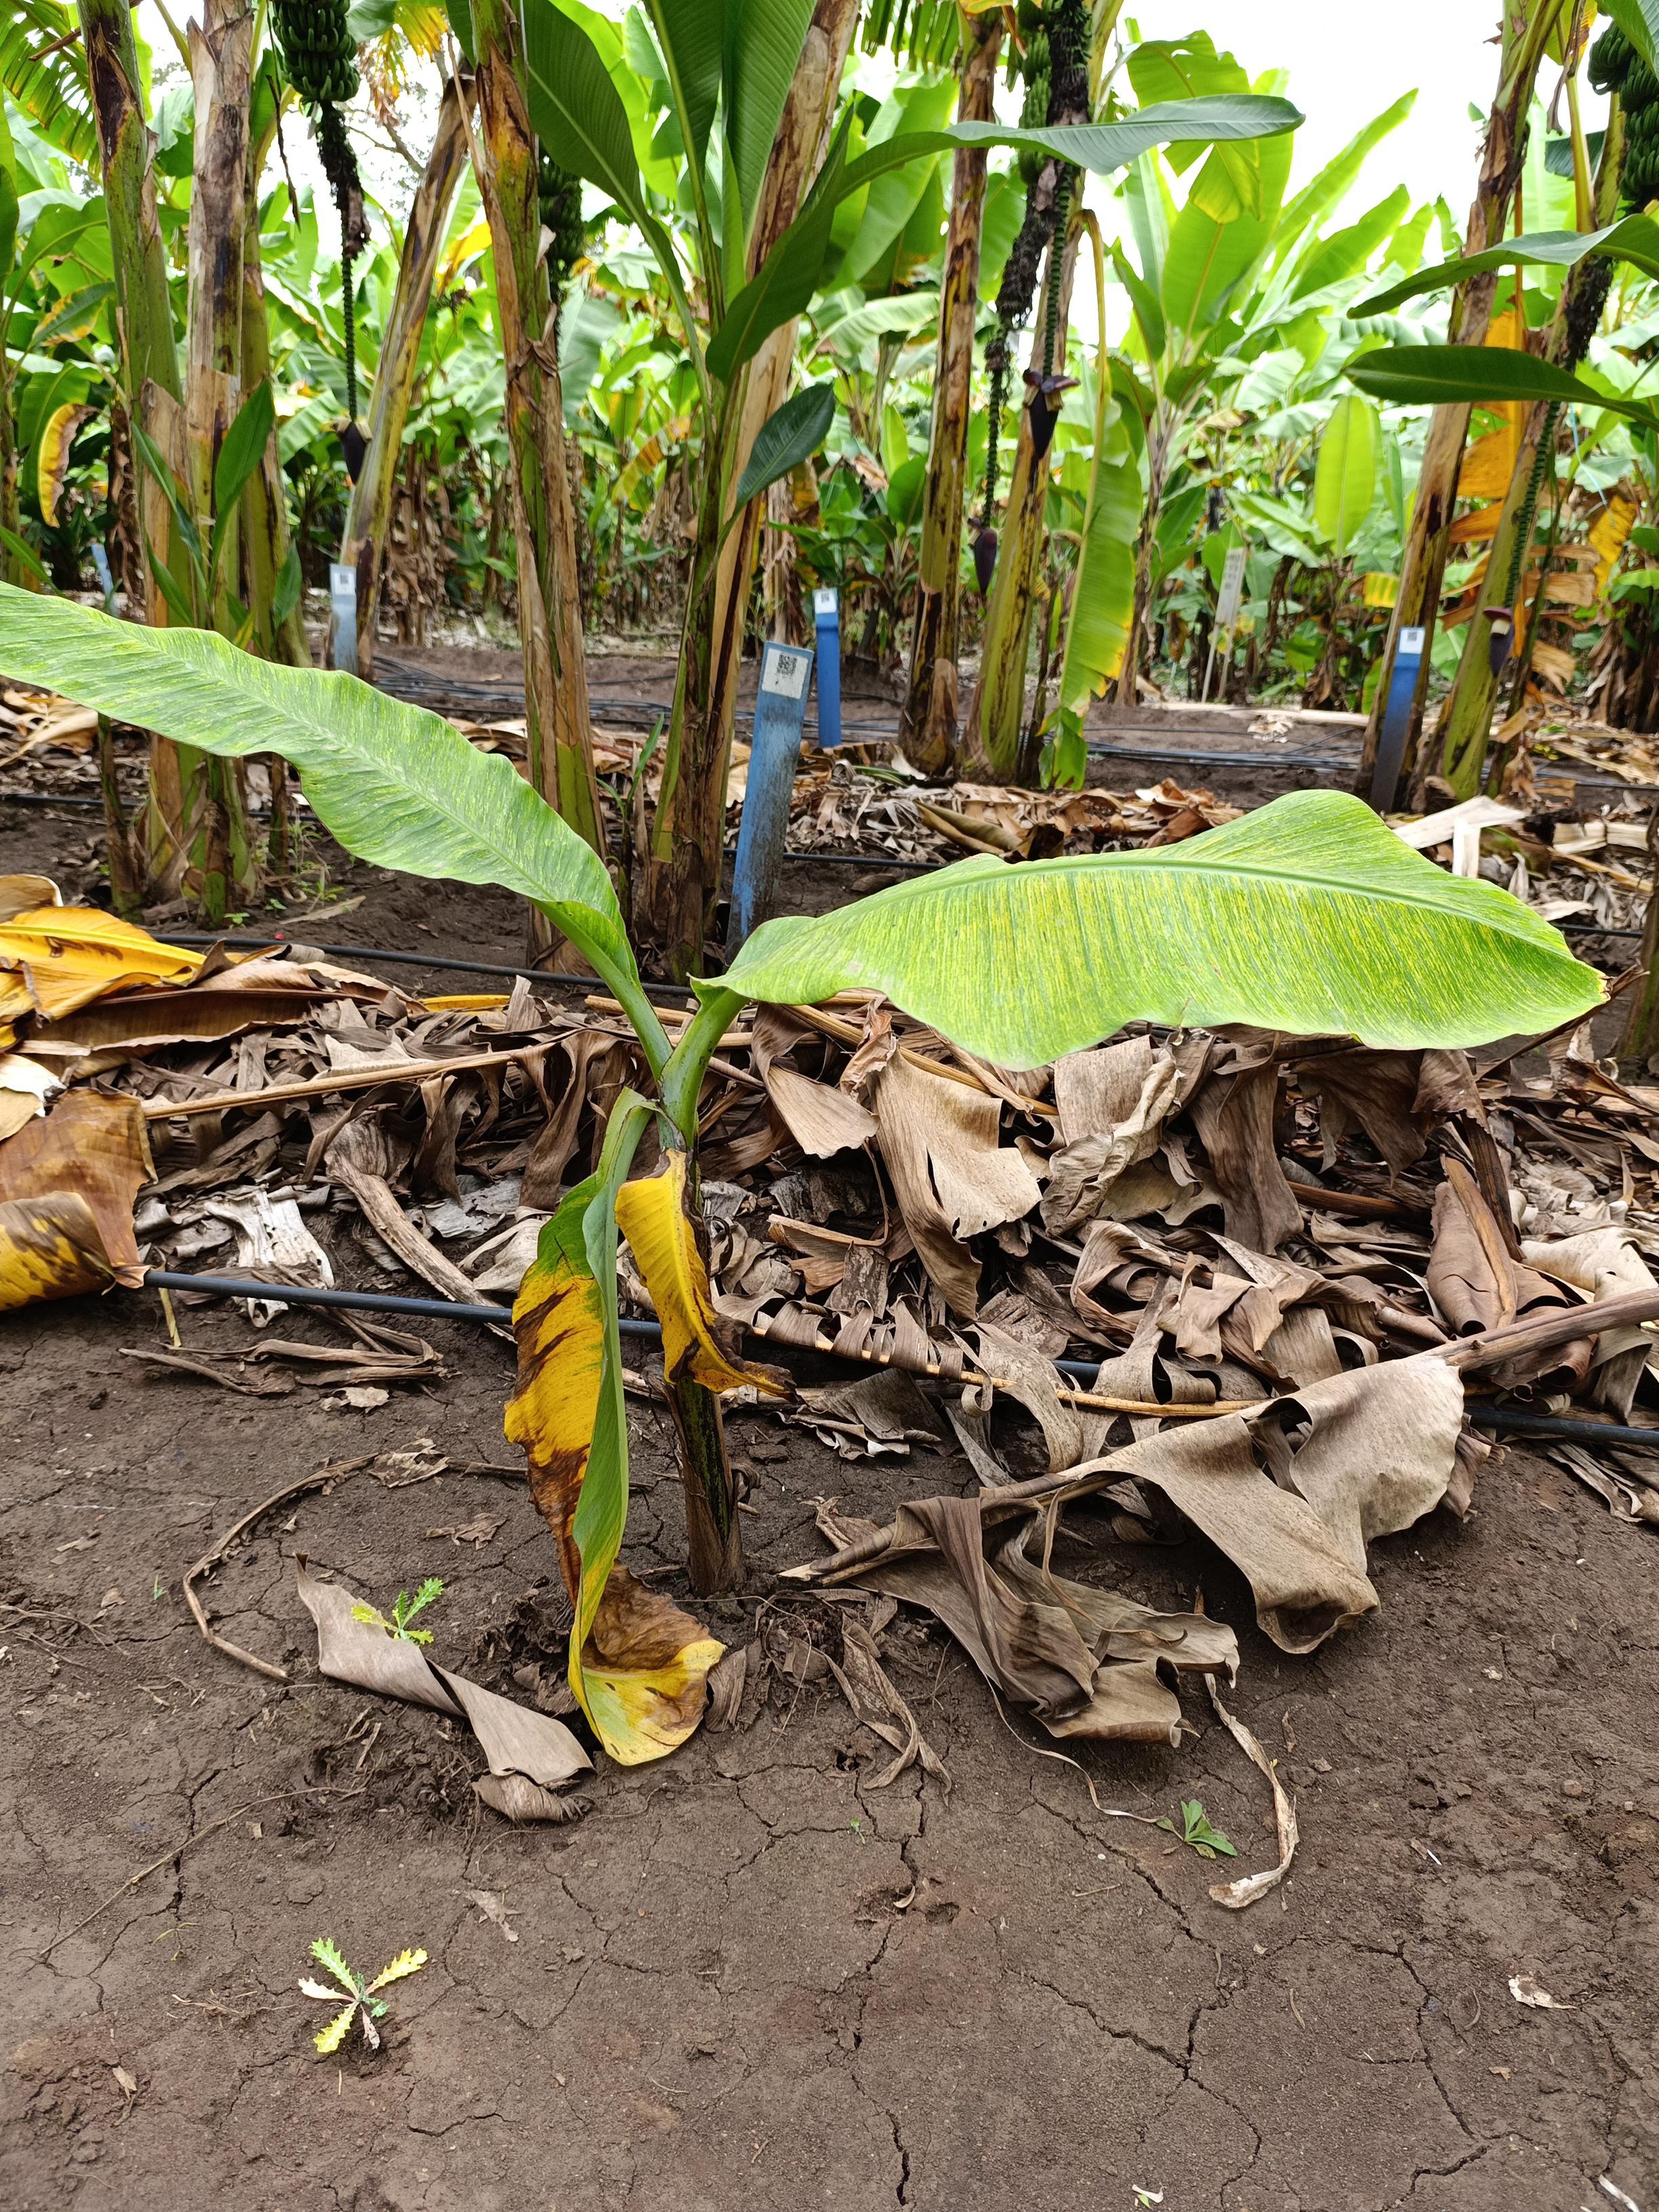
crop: banana
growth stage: vegetative
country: Tanzania
